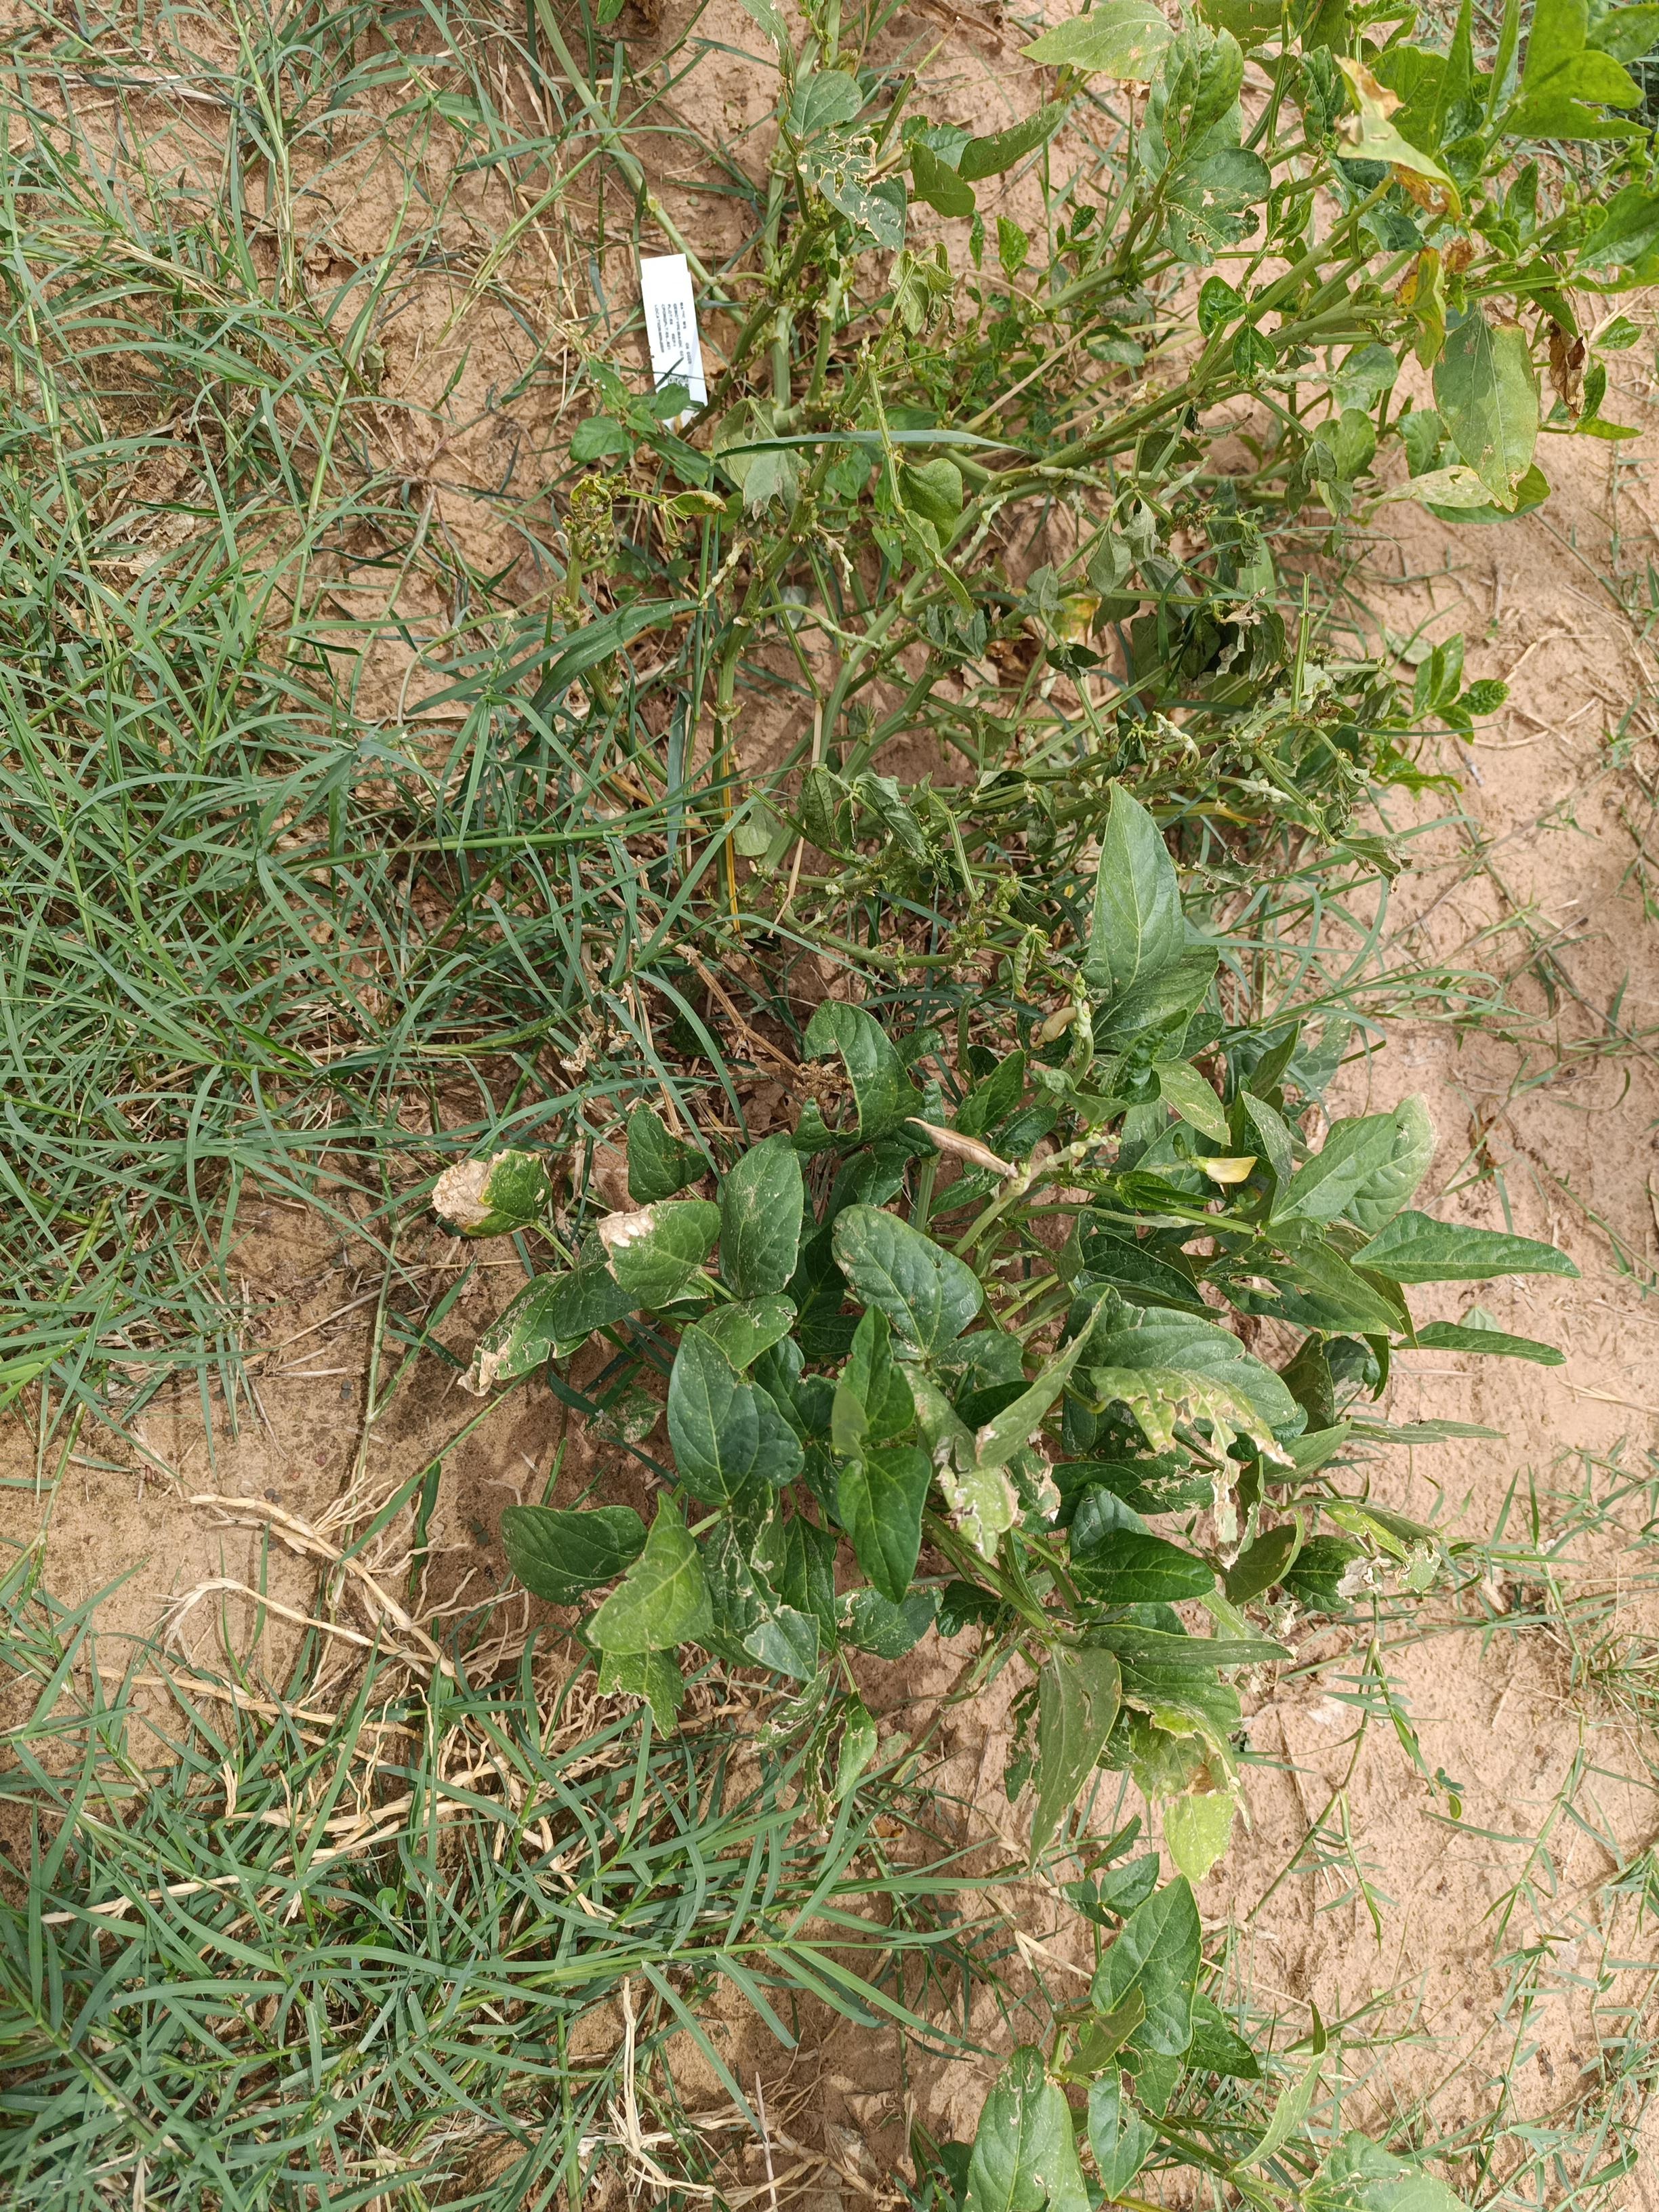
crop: cowpea
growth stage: harvest maturity
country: Nigeria
